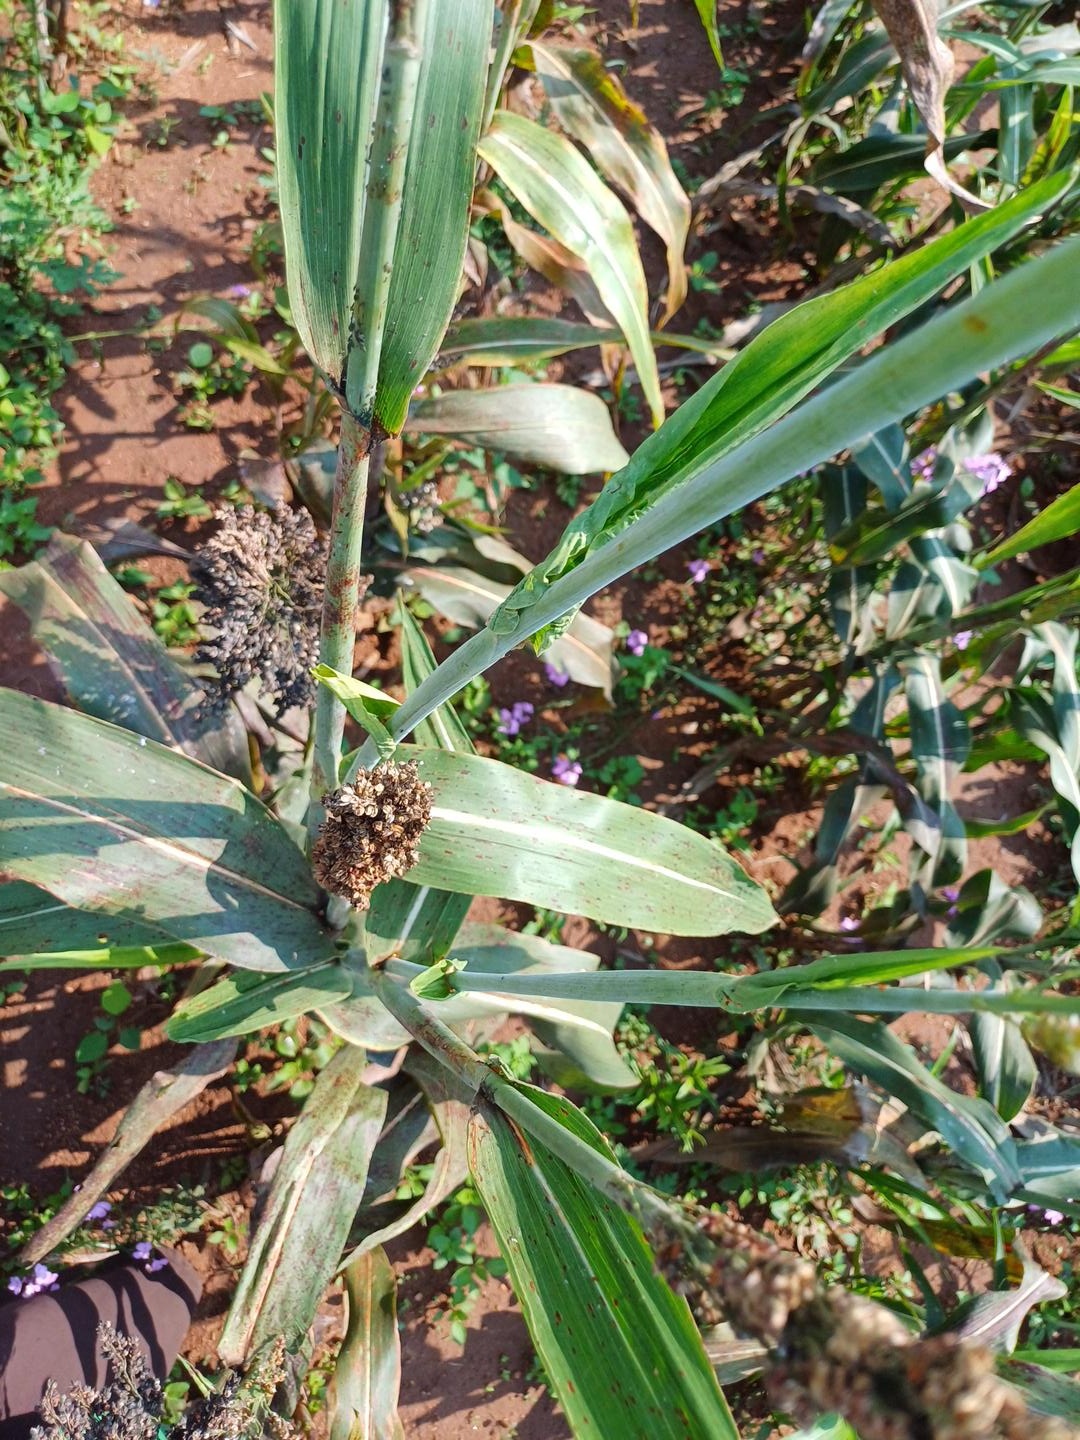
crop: sorghum
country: Kenya
